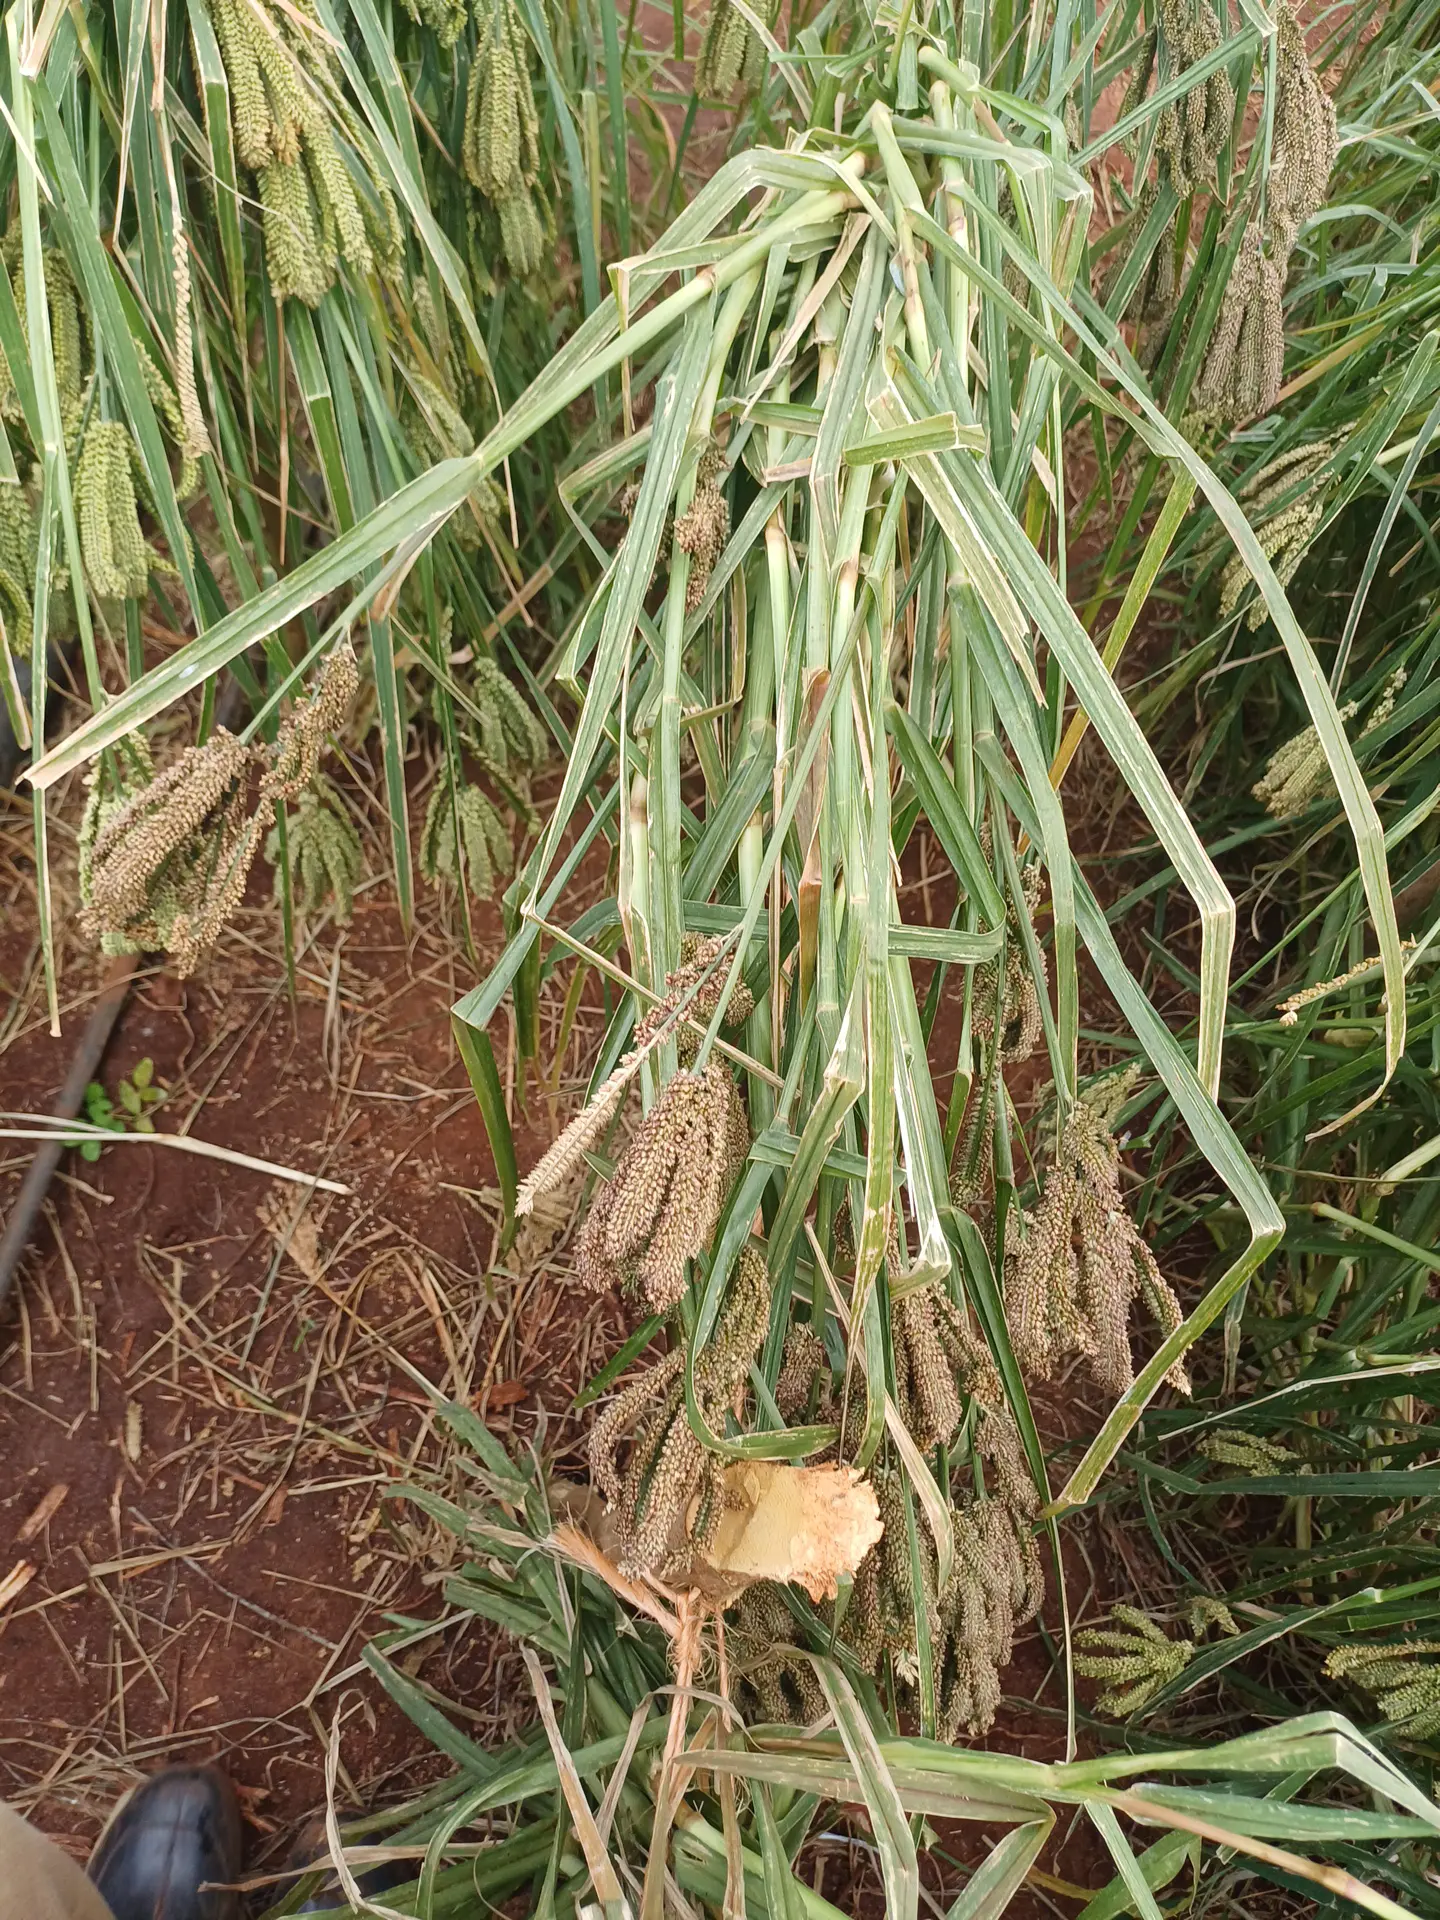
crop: finger millet
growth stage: filling grain
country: Kenya
